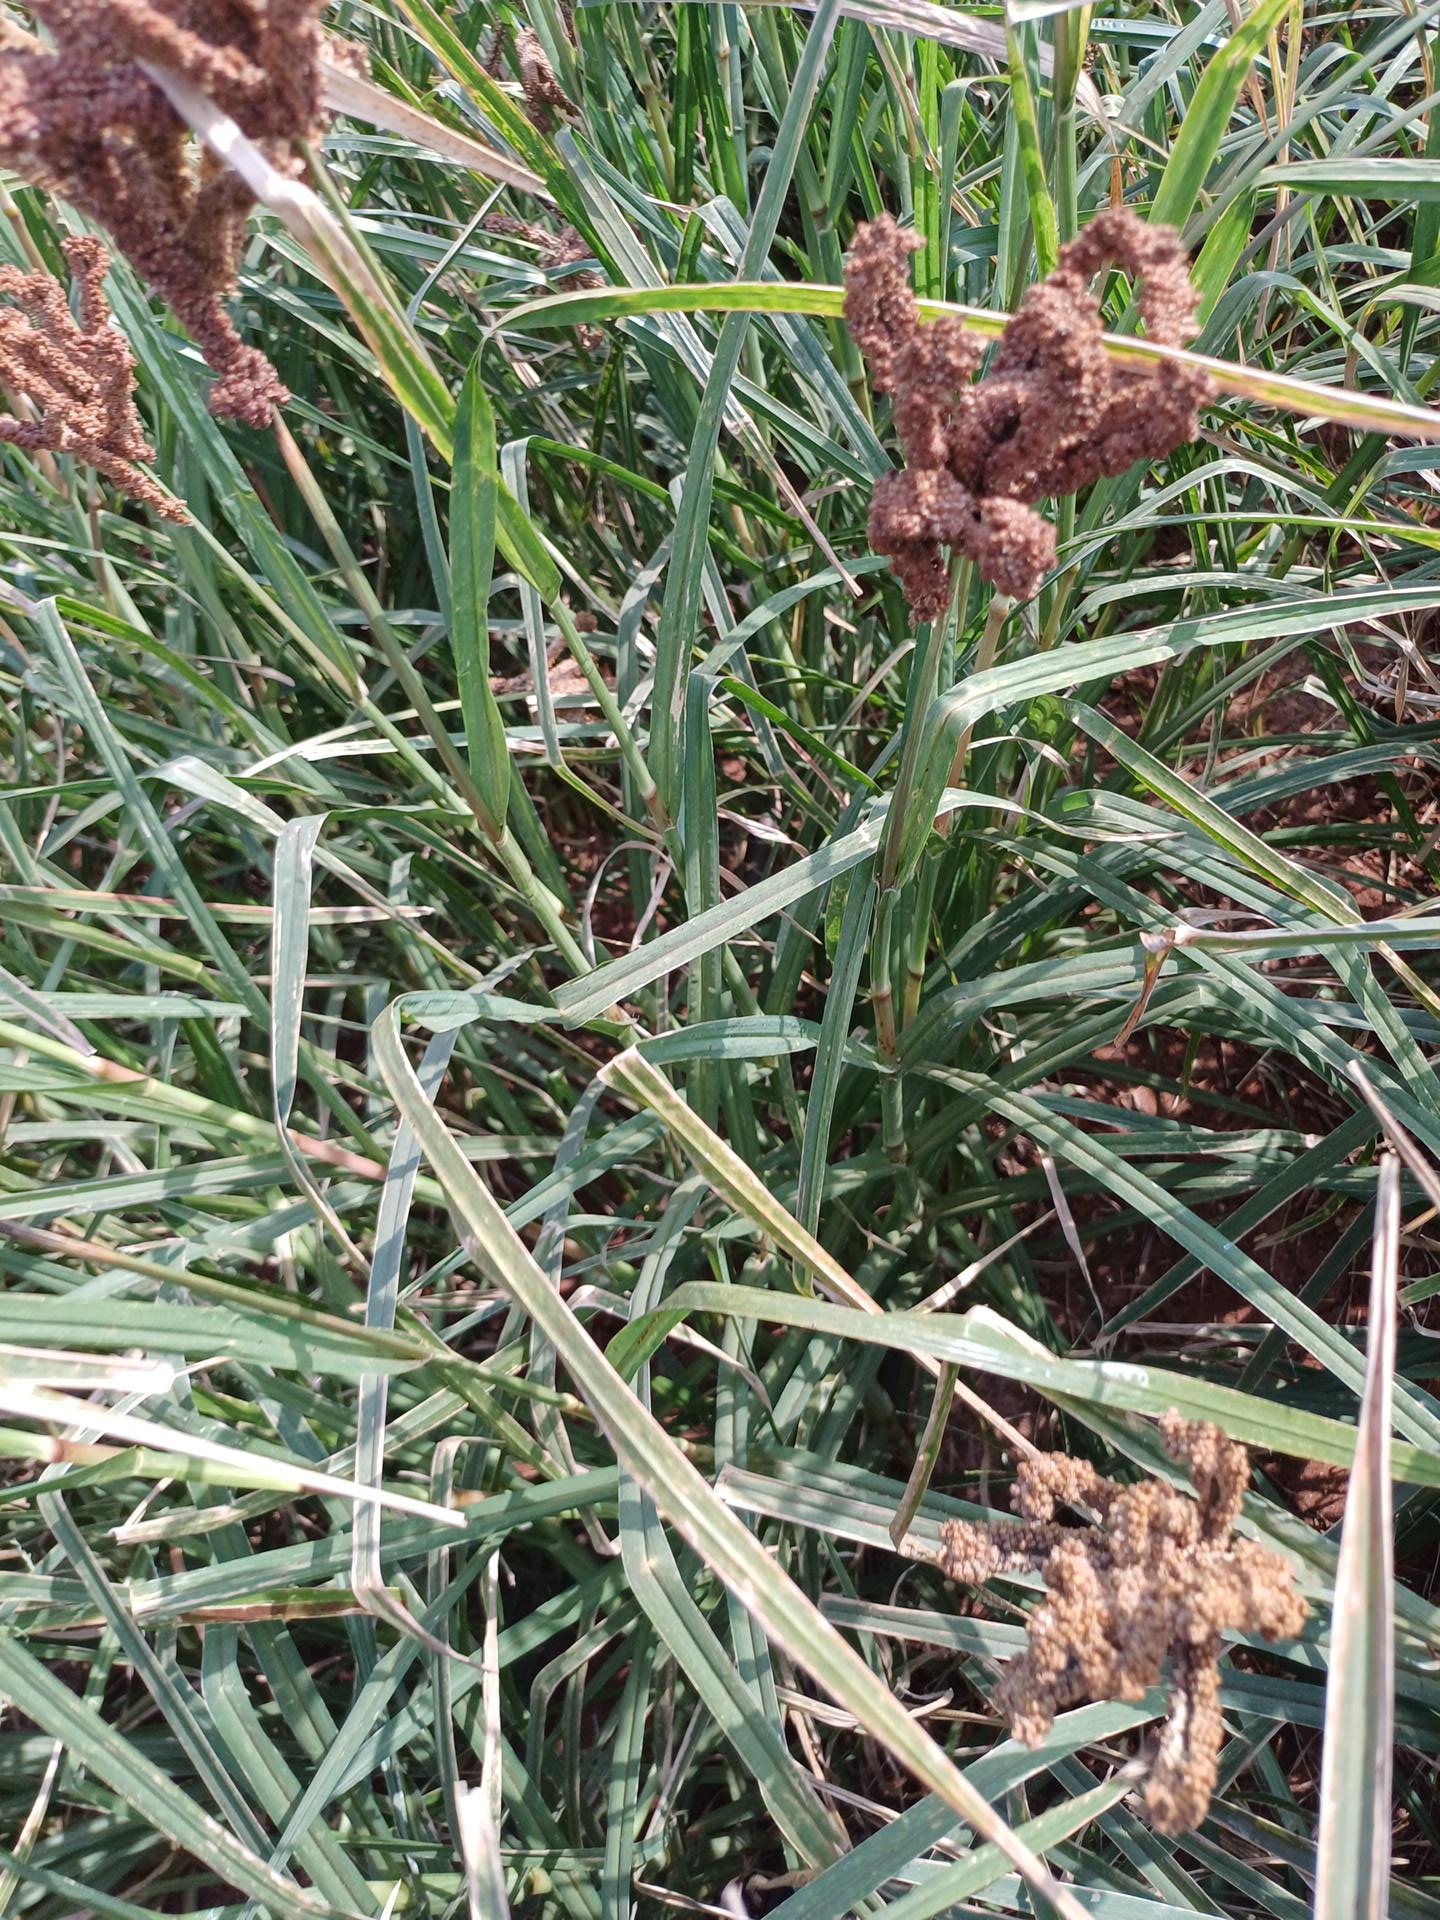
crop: finger millet
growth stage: maturity
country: Kenya
